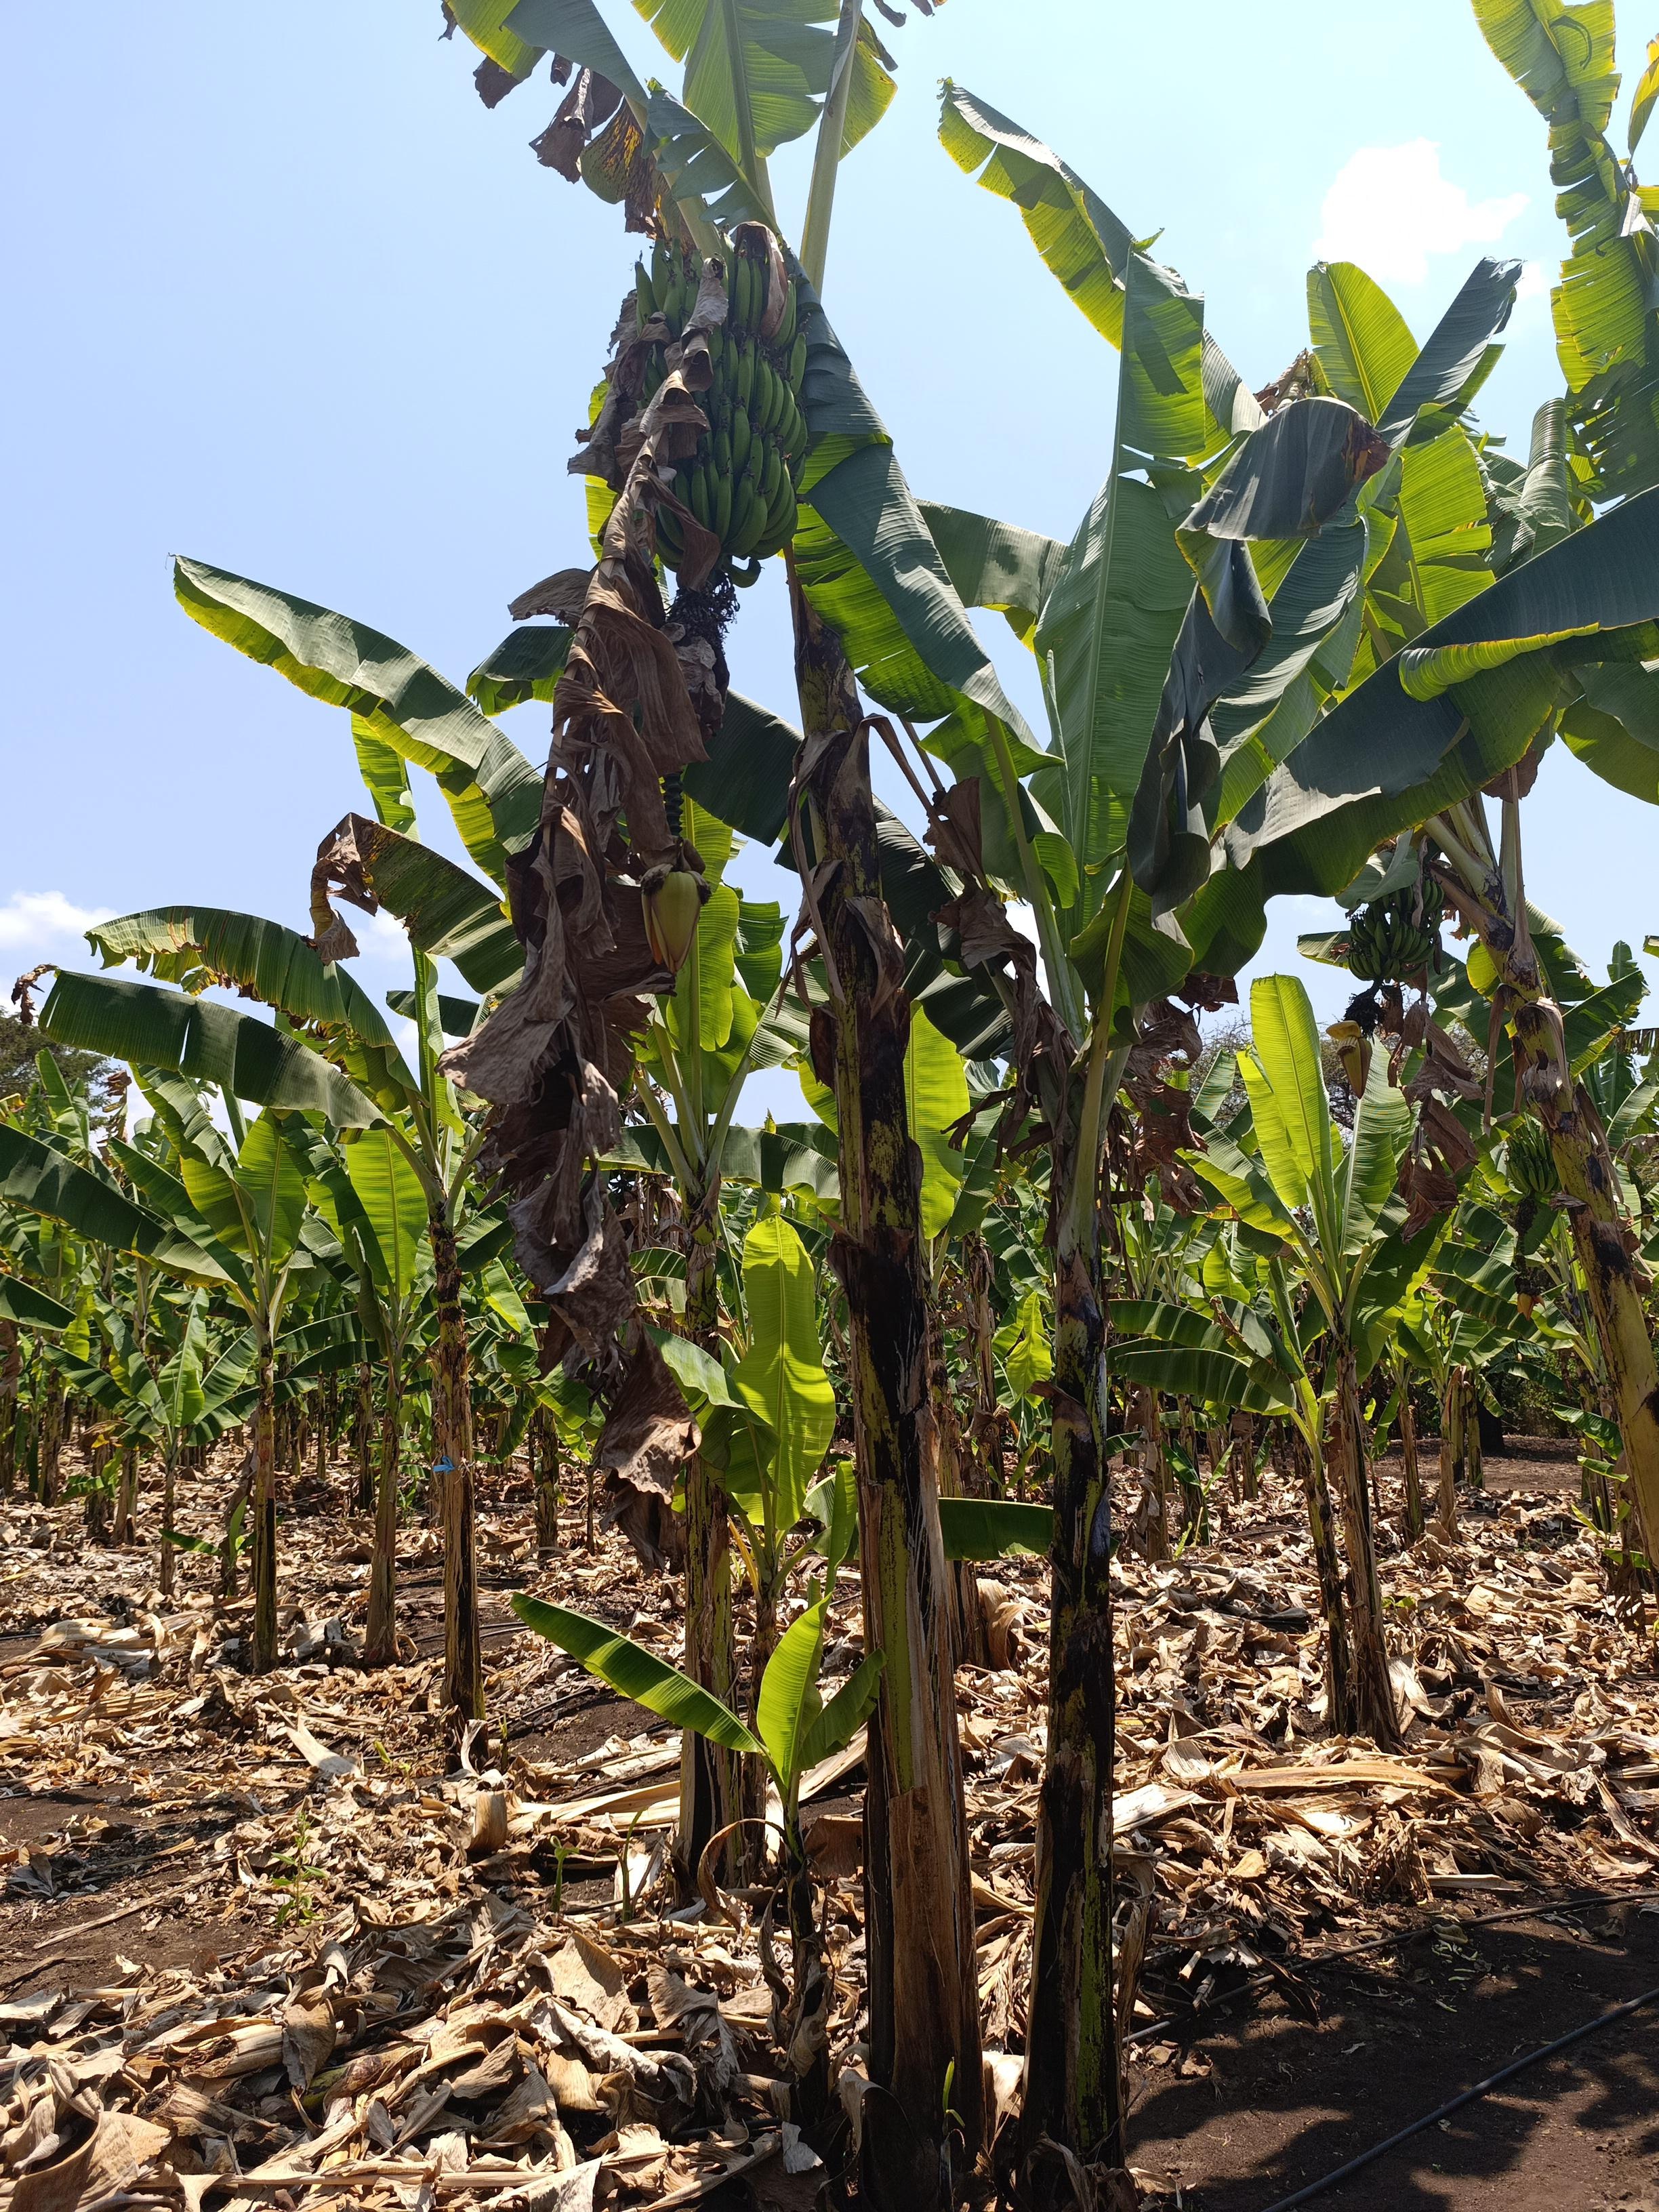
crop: banana
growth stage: development fruit
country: Tanzania
